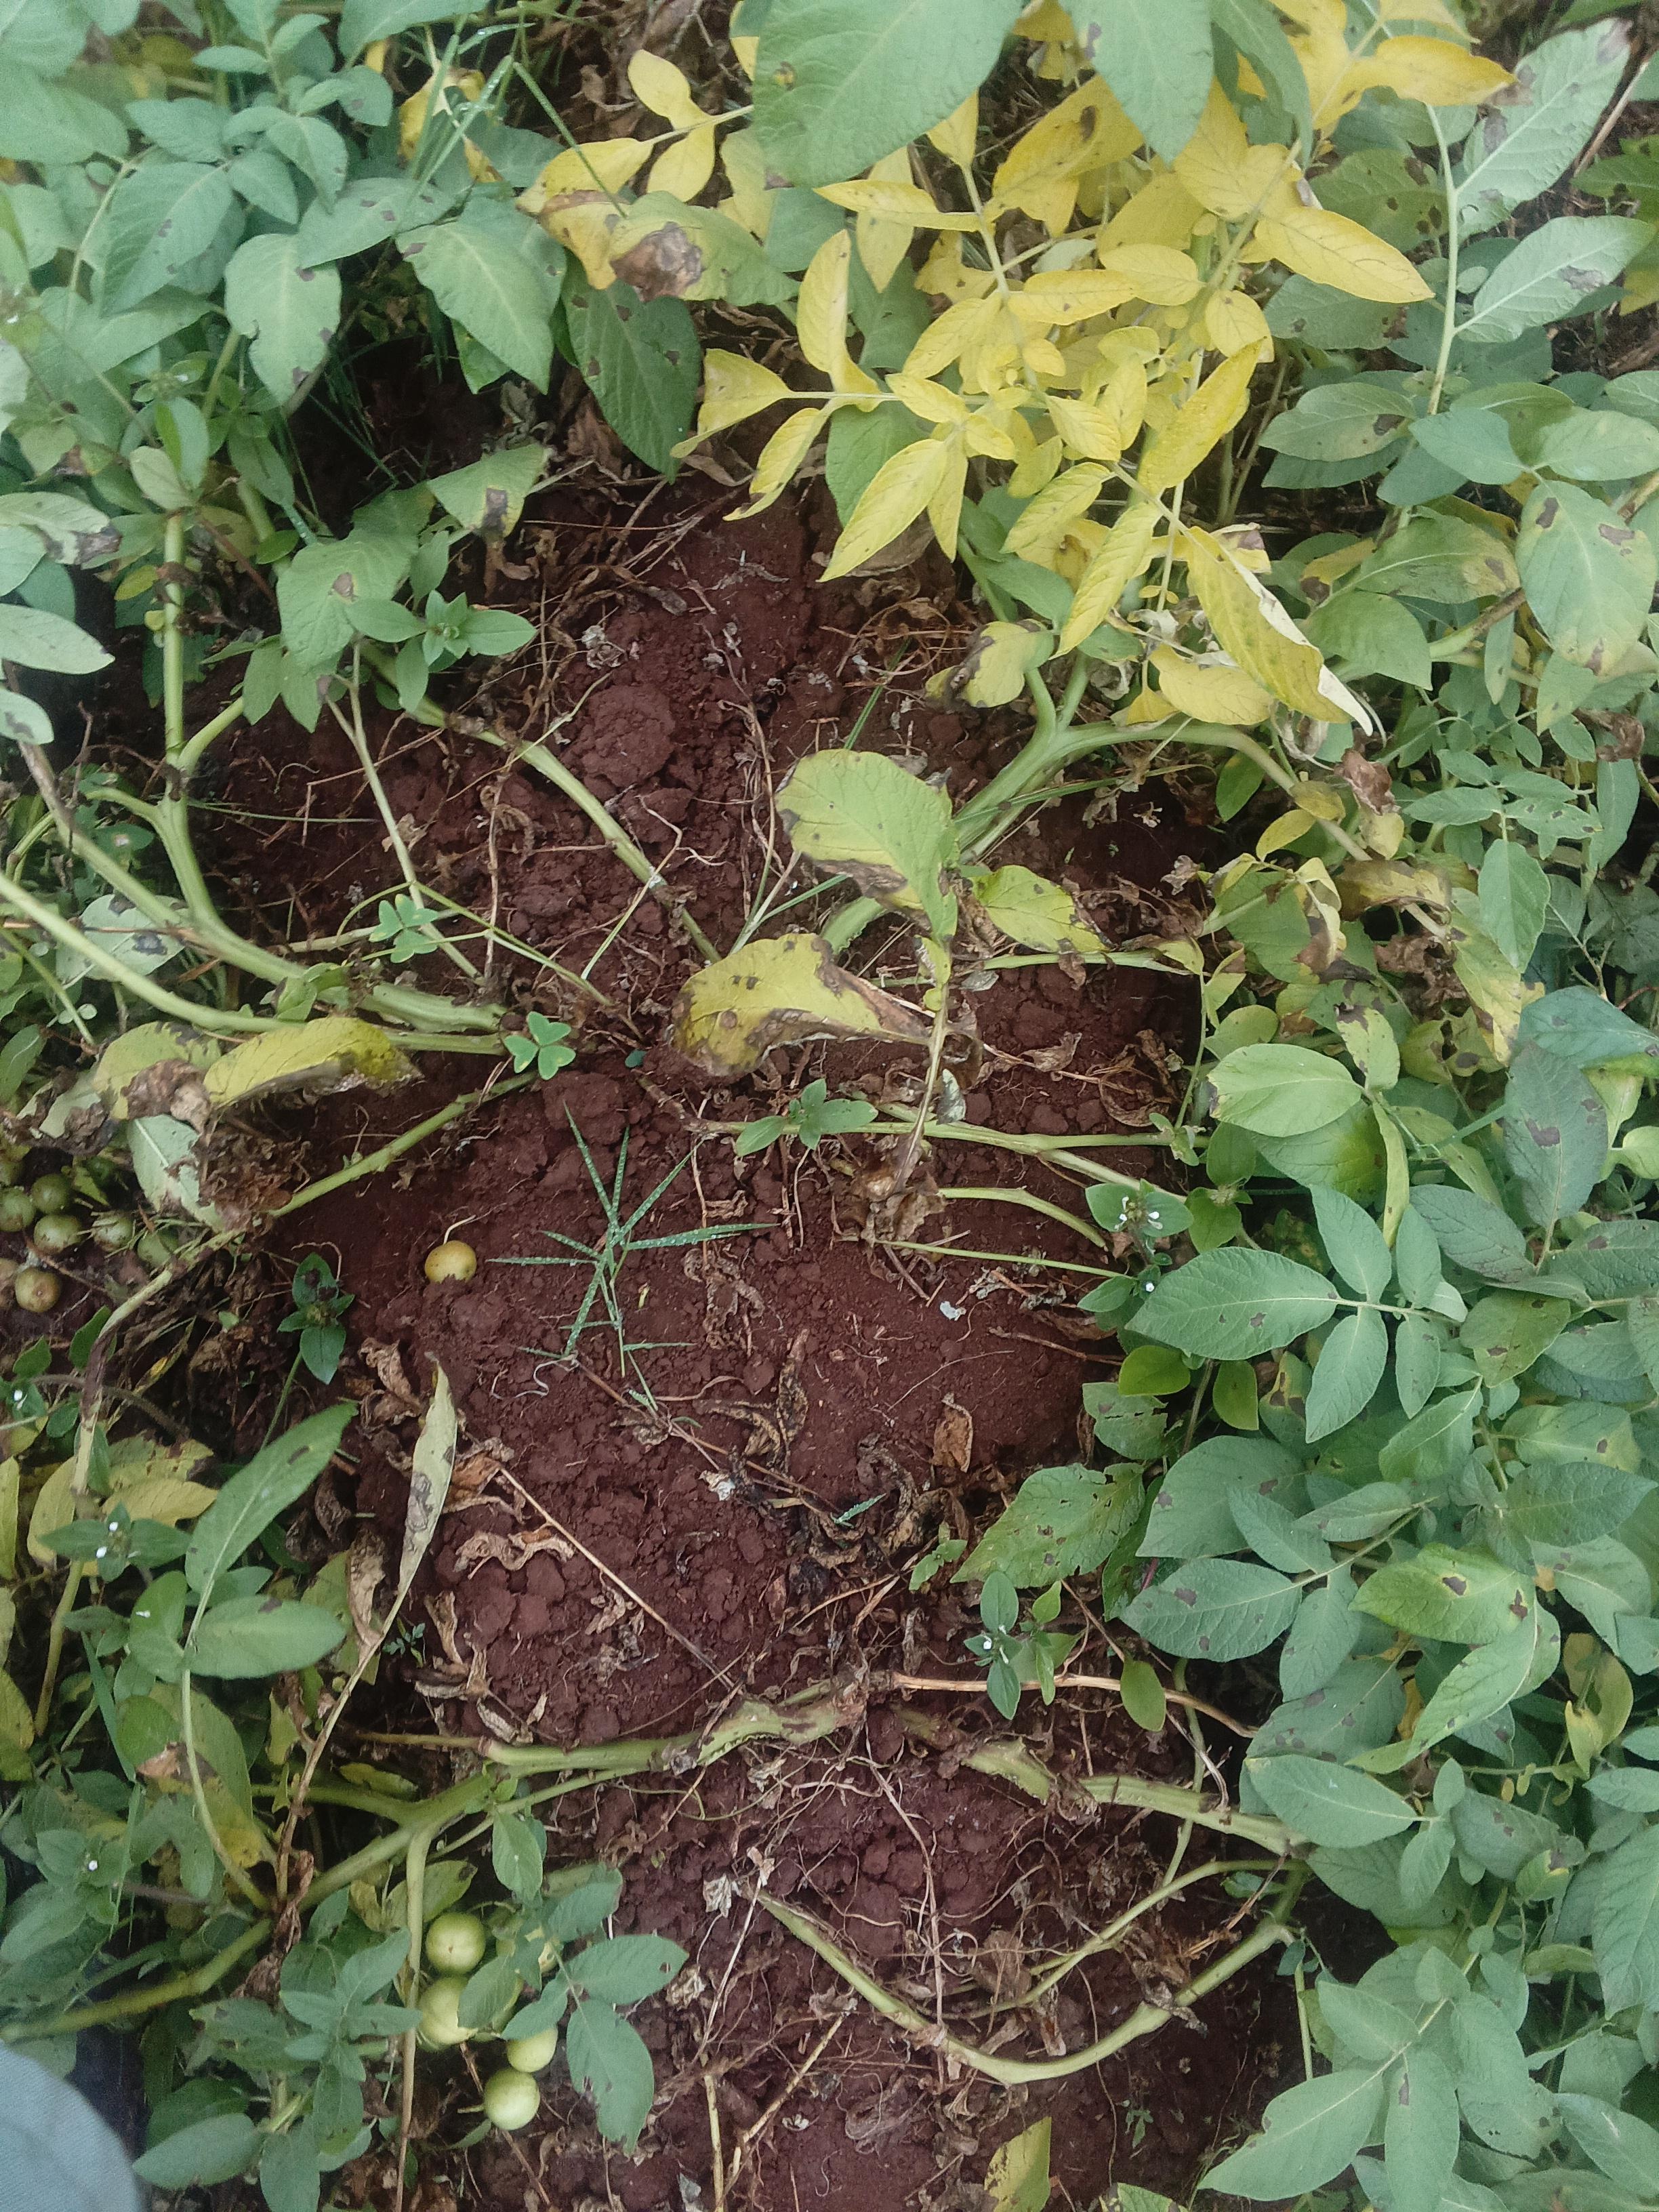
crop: potato
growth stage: harvest maturity
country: Kenya
